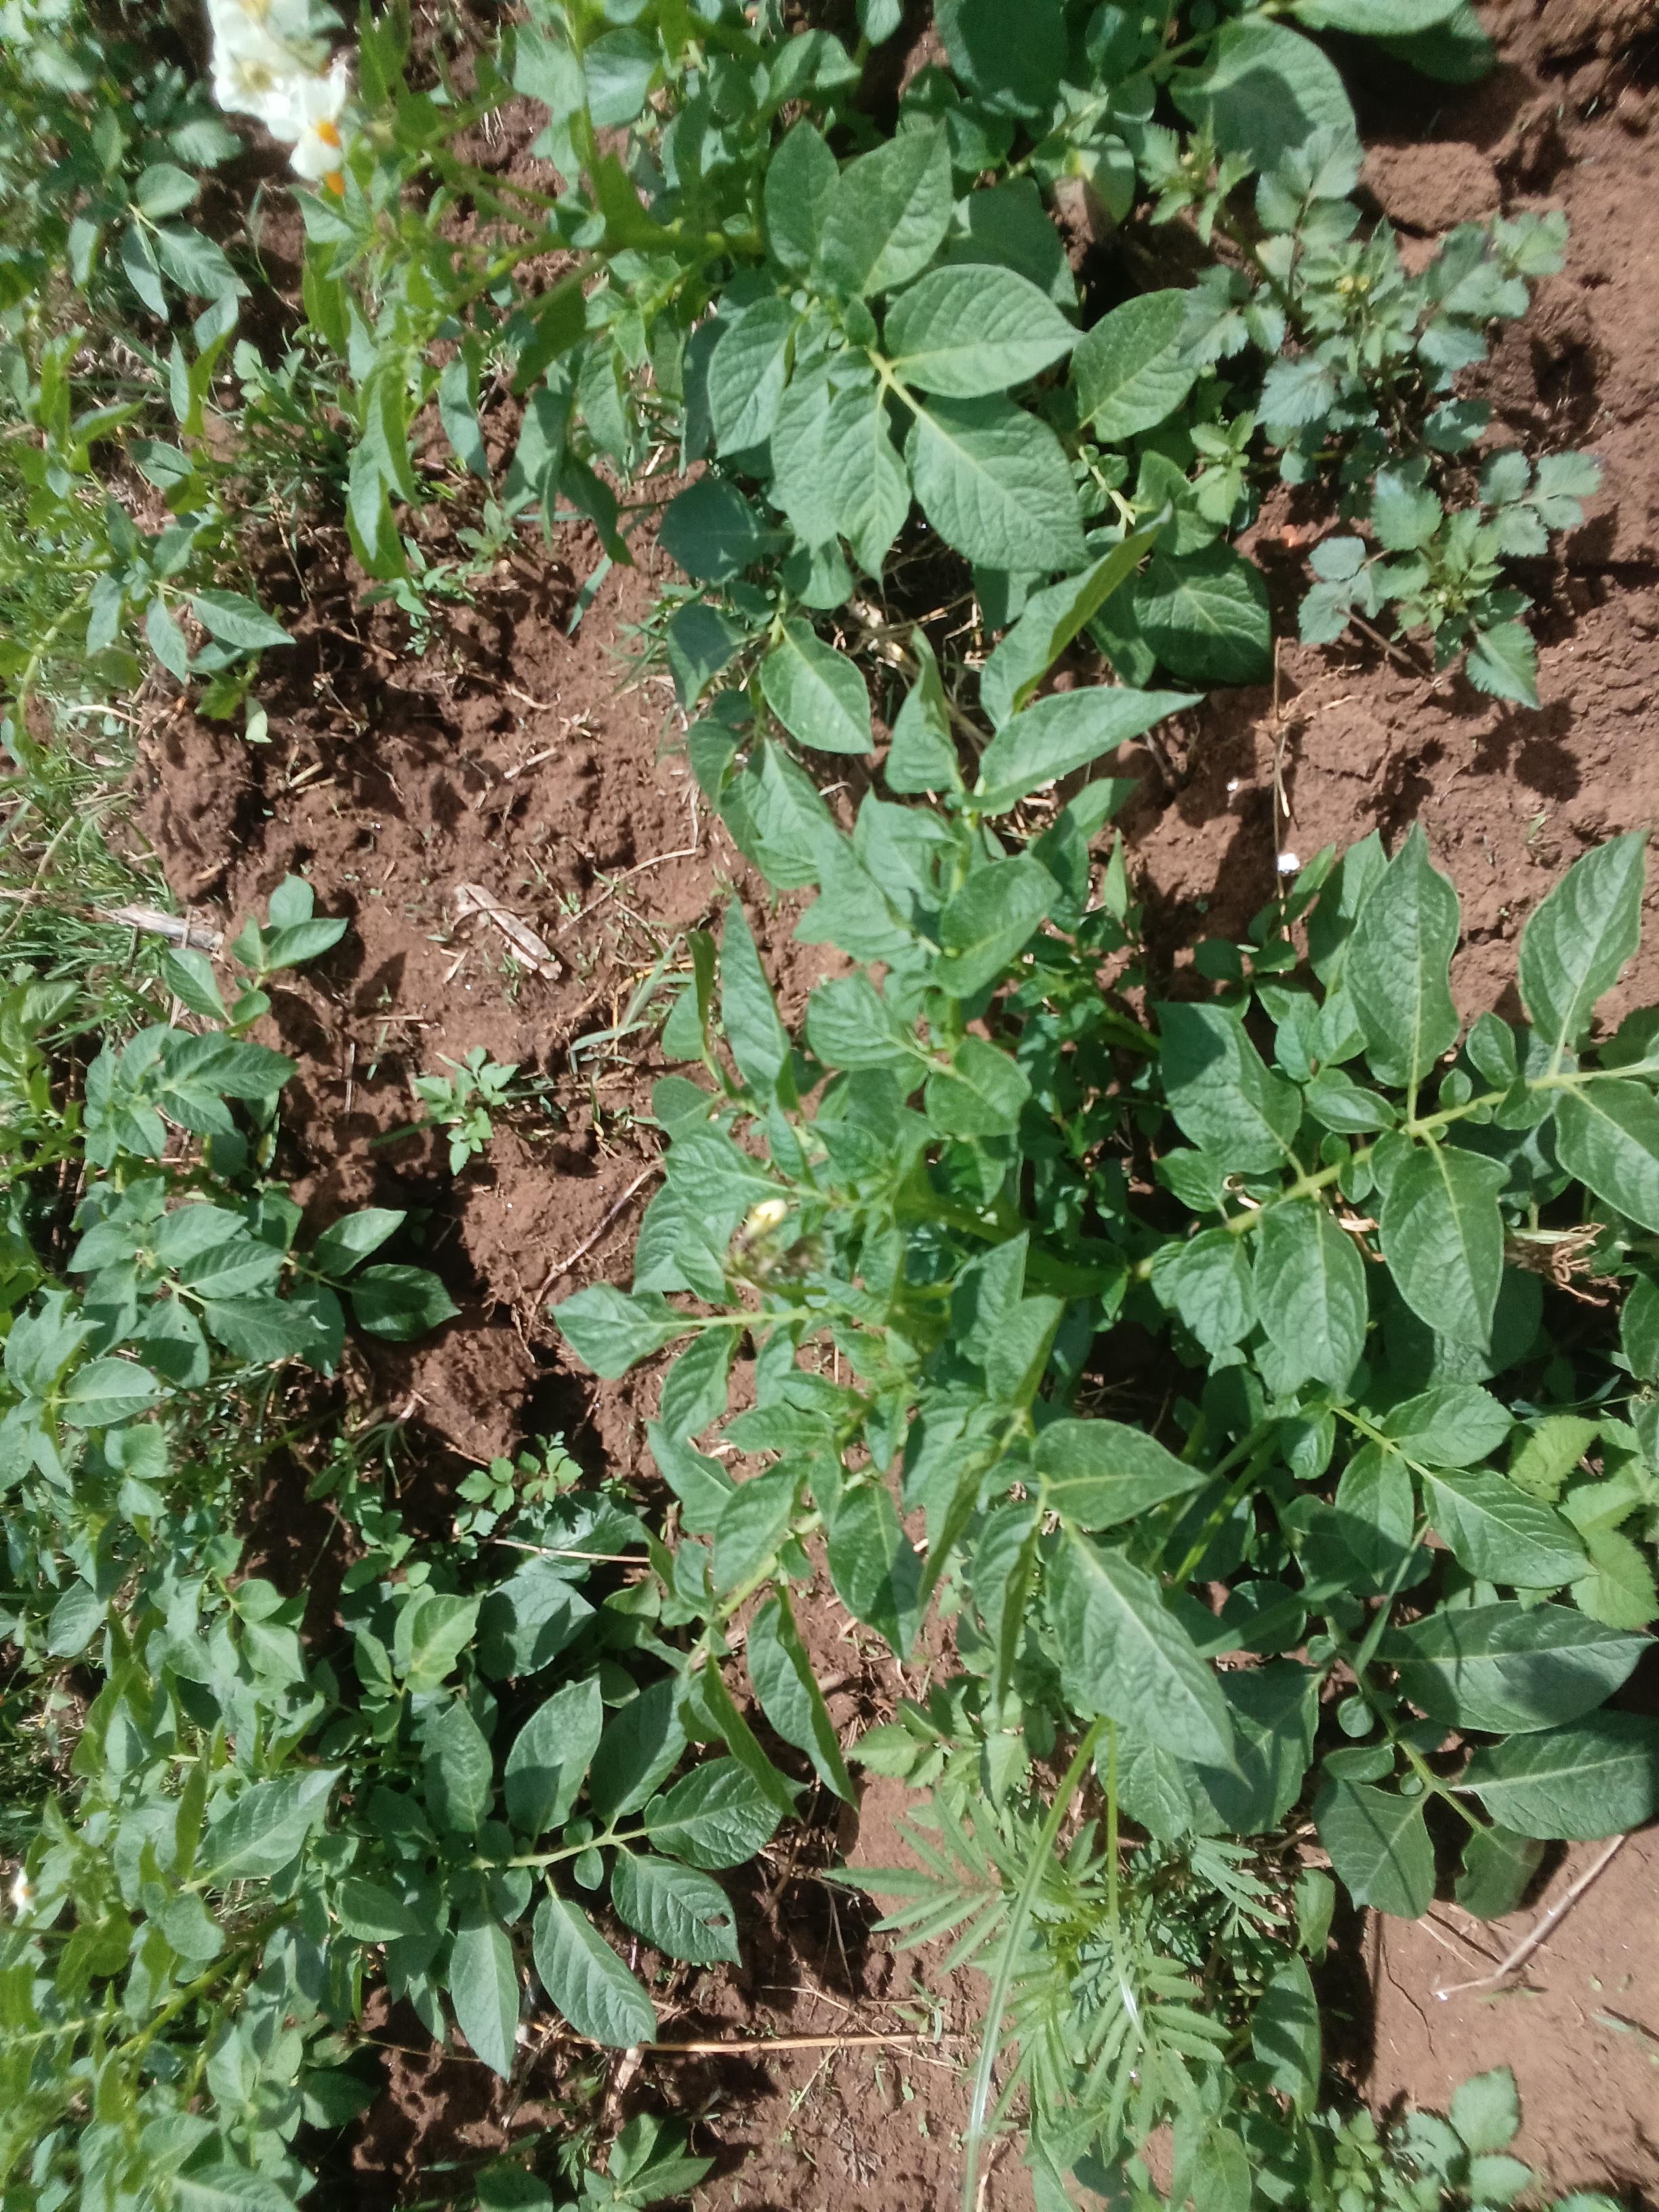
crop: potato
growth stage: flowering
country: Kenya
